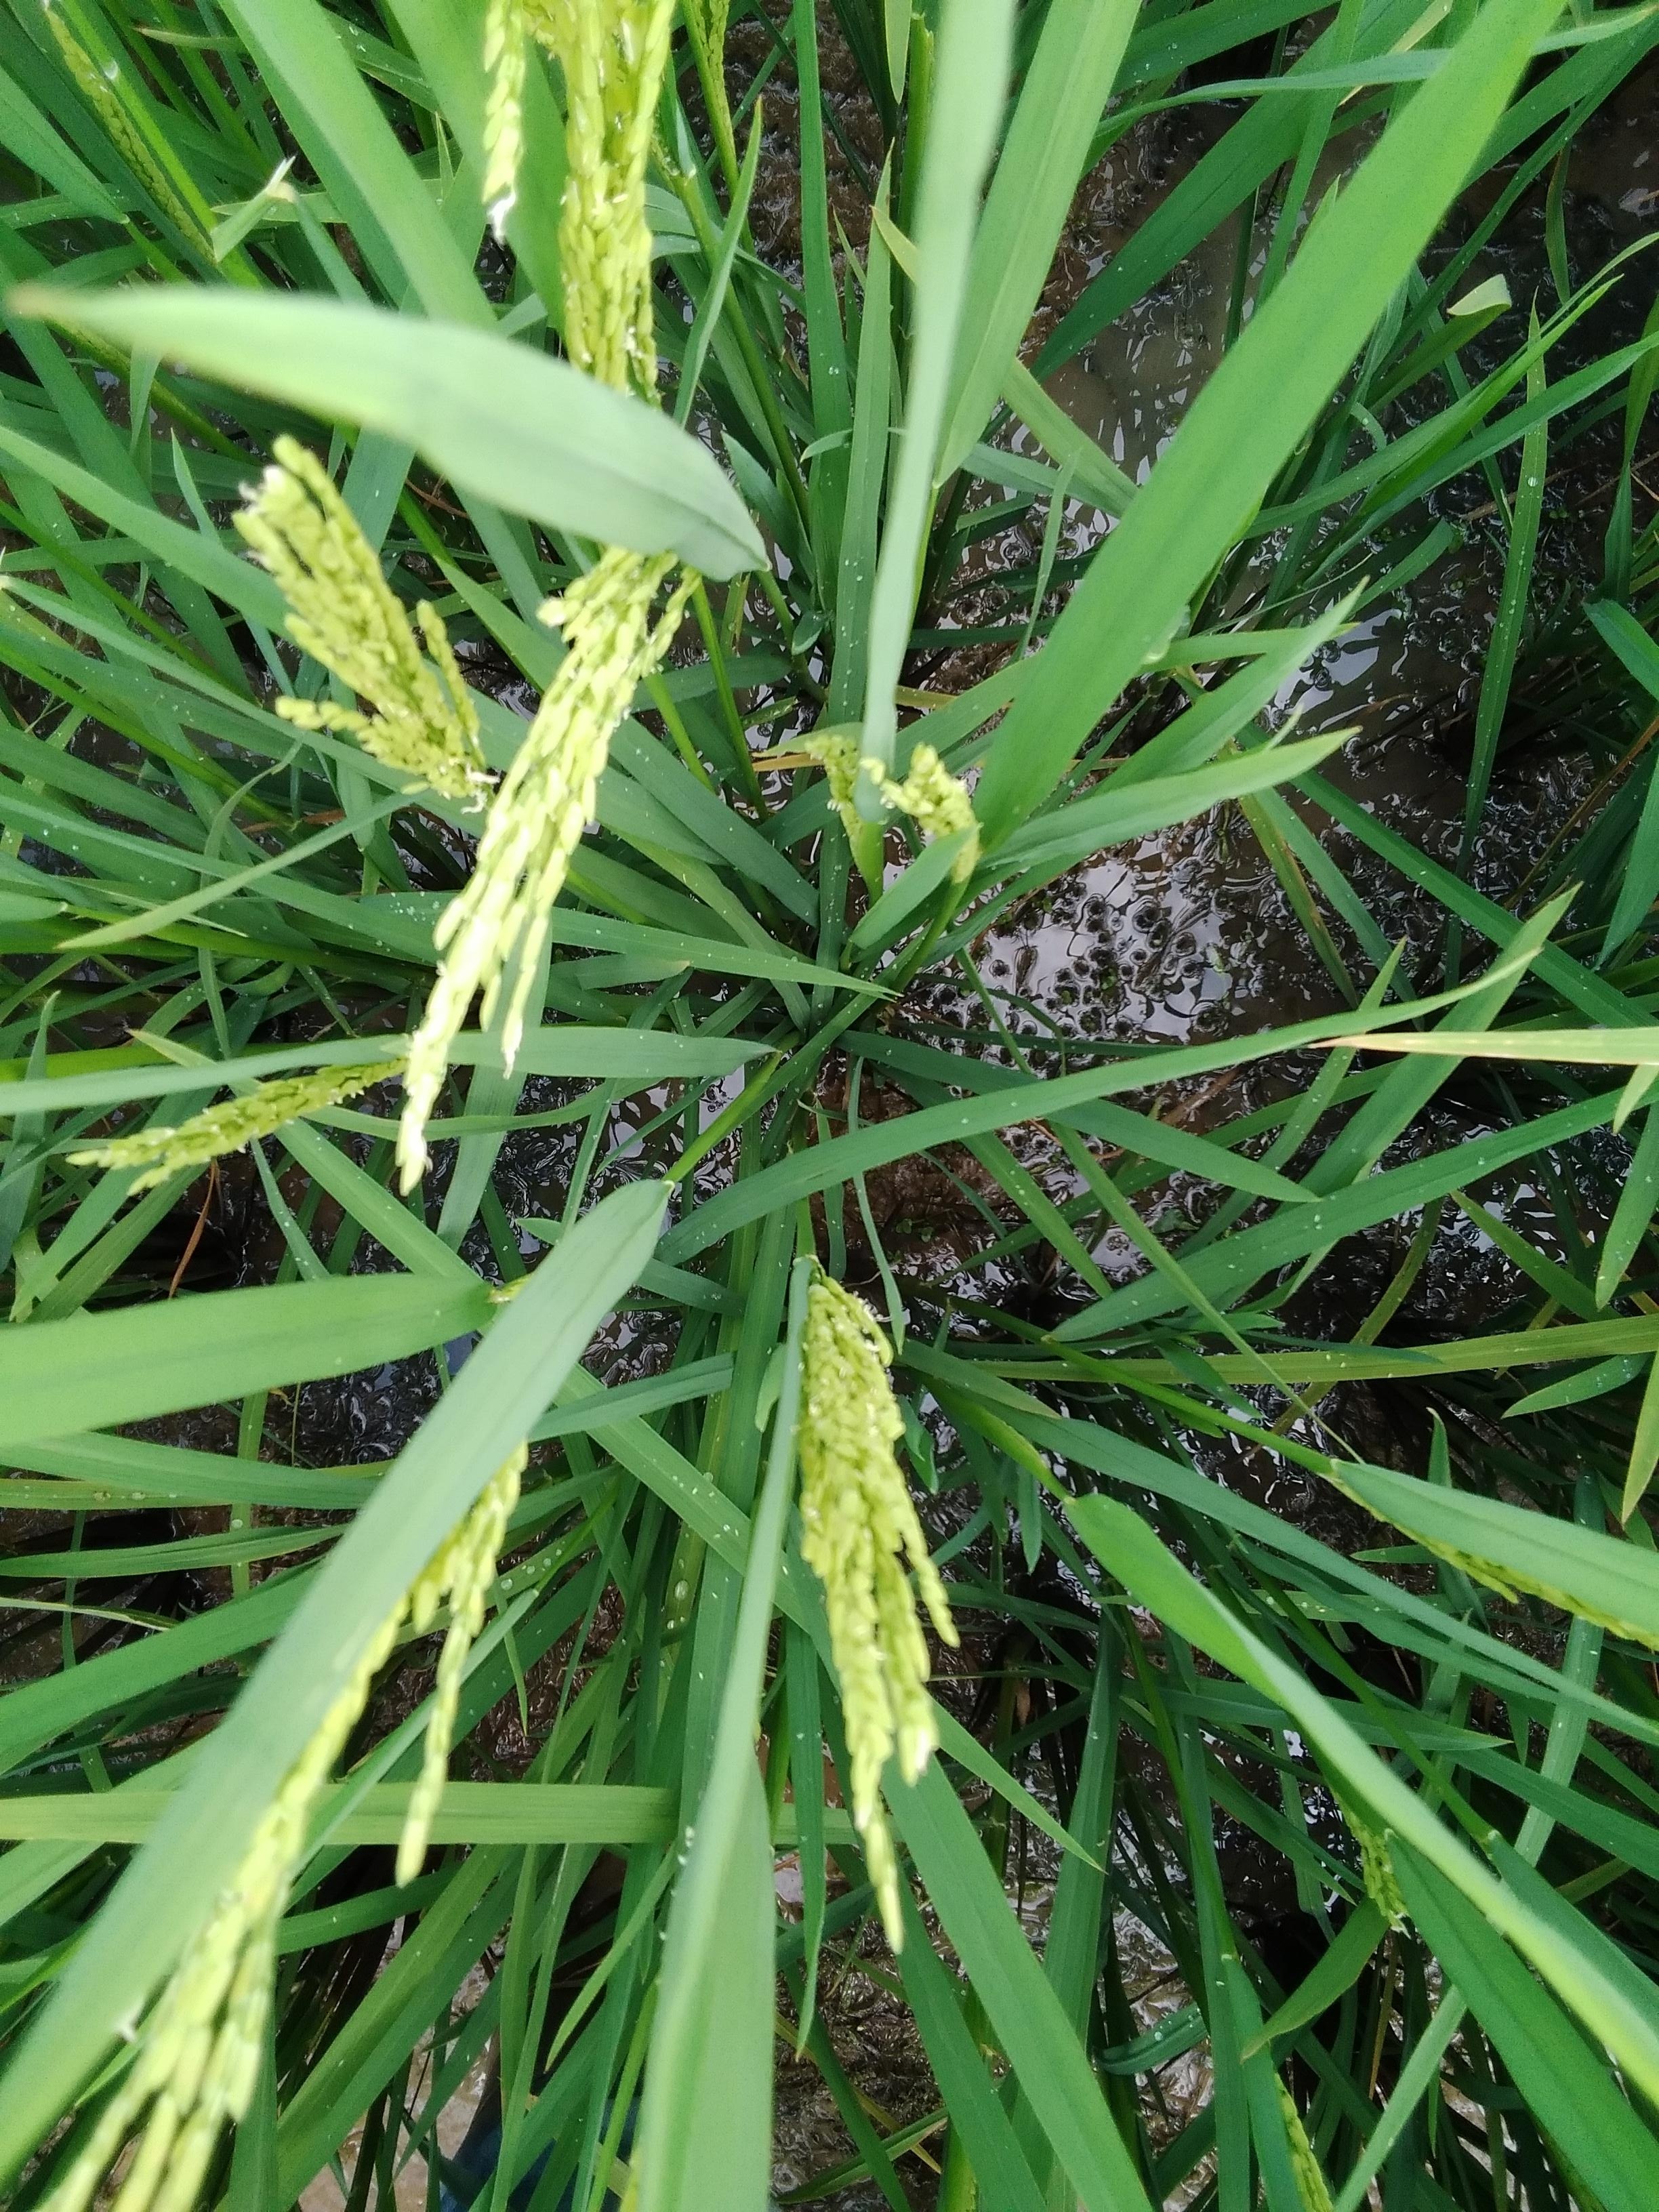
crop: rice
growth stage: flowering
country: Nigeria
